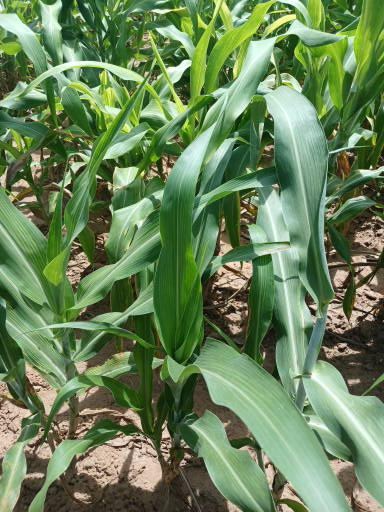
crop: sorghum
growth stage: vegetative
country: Senegal
